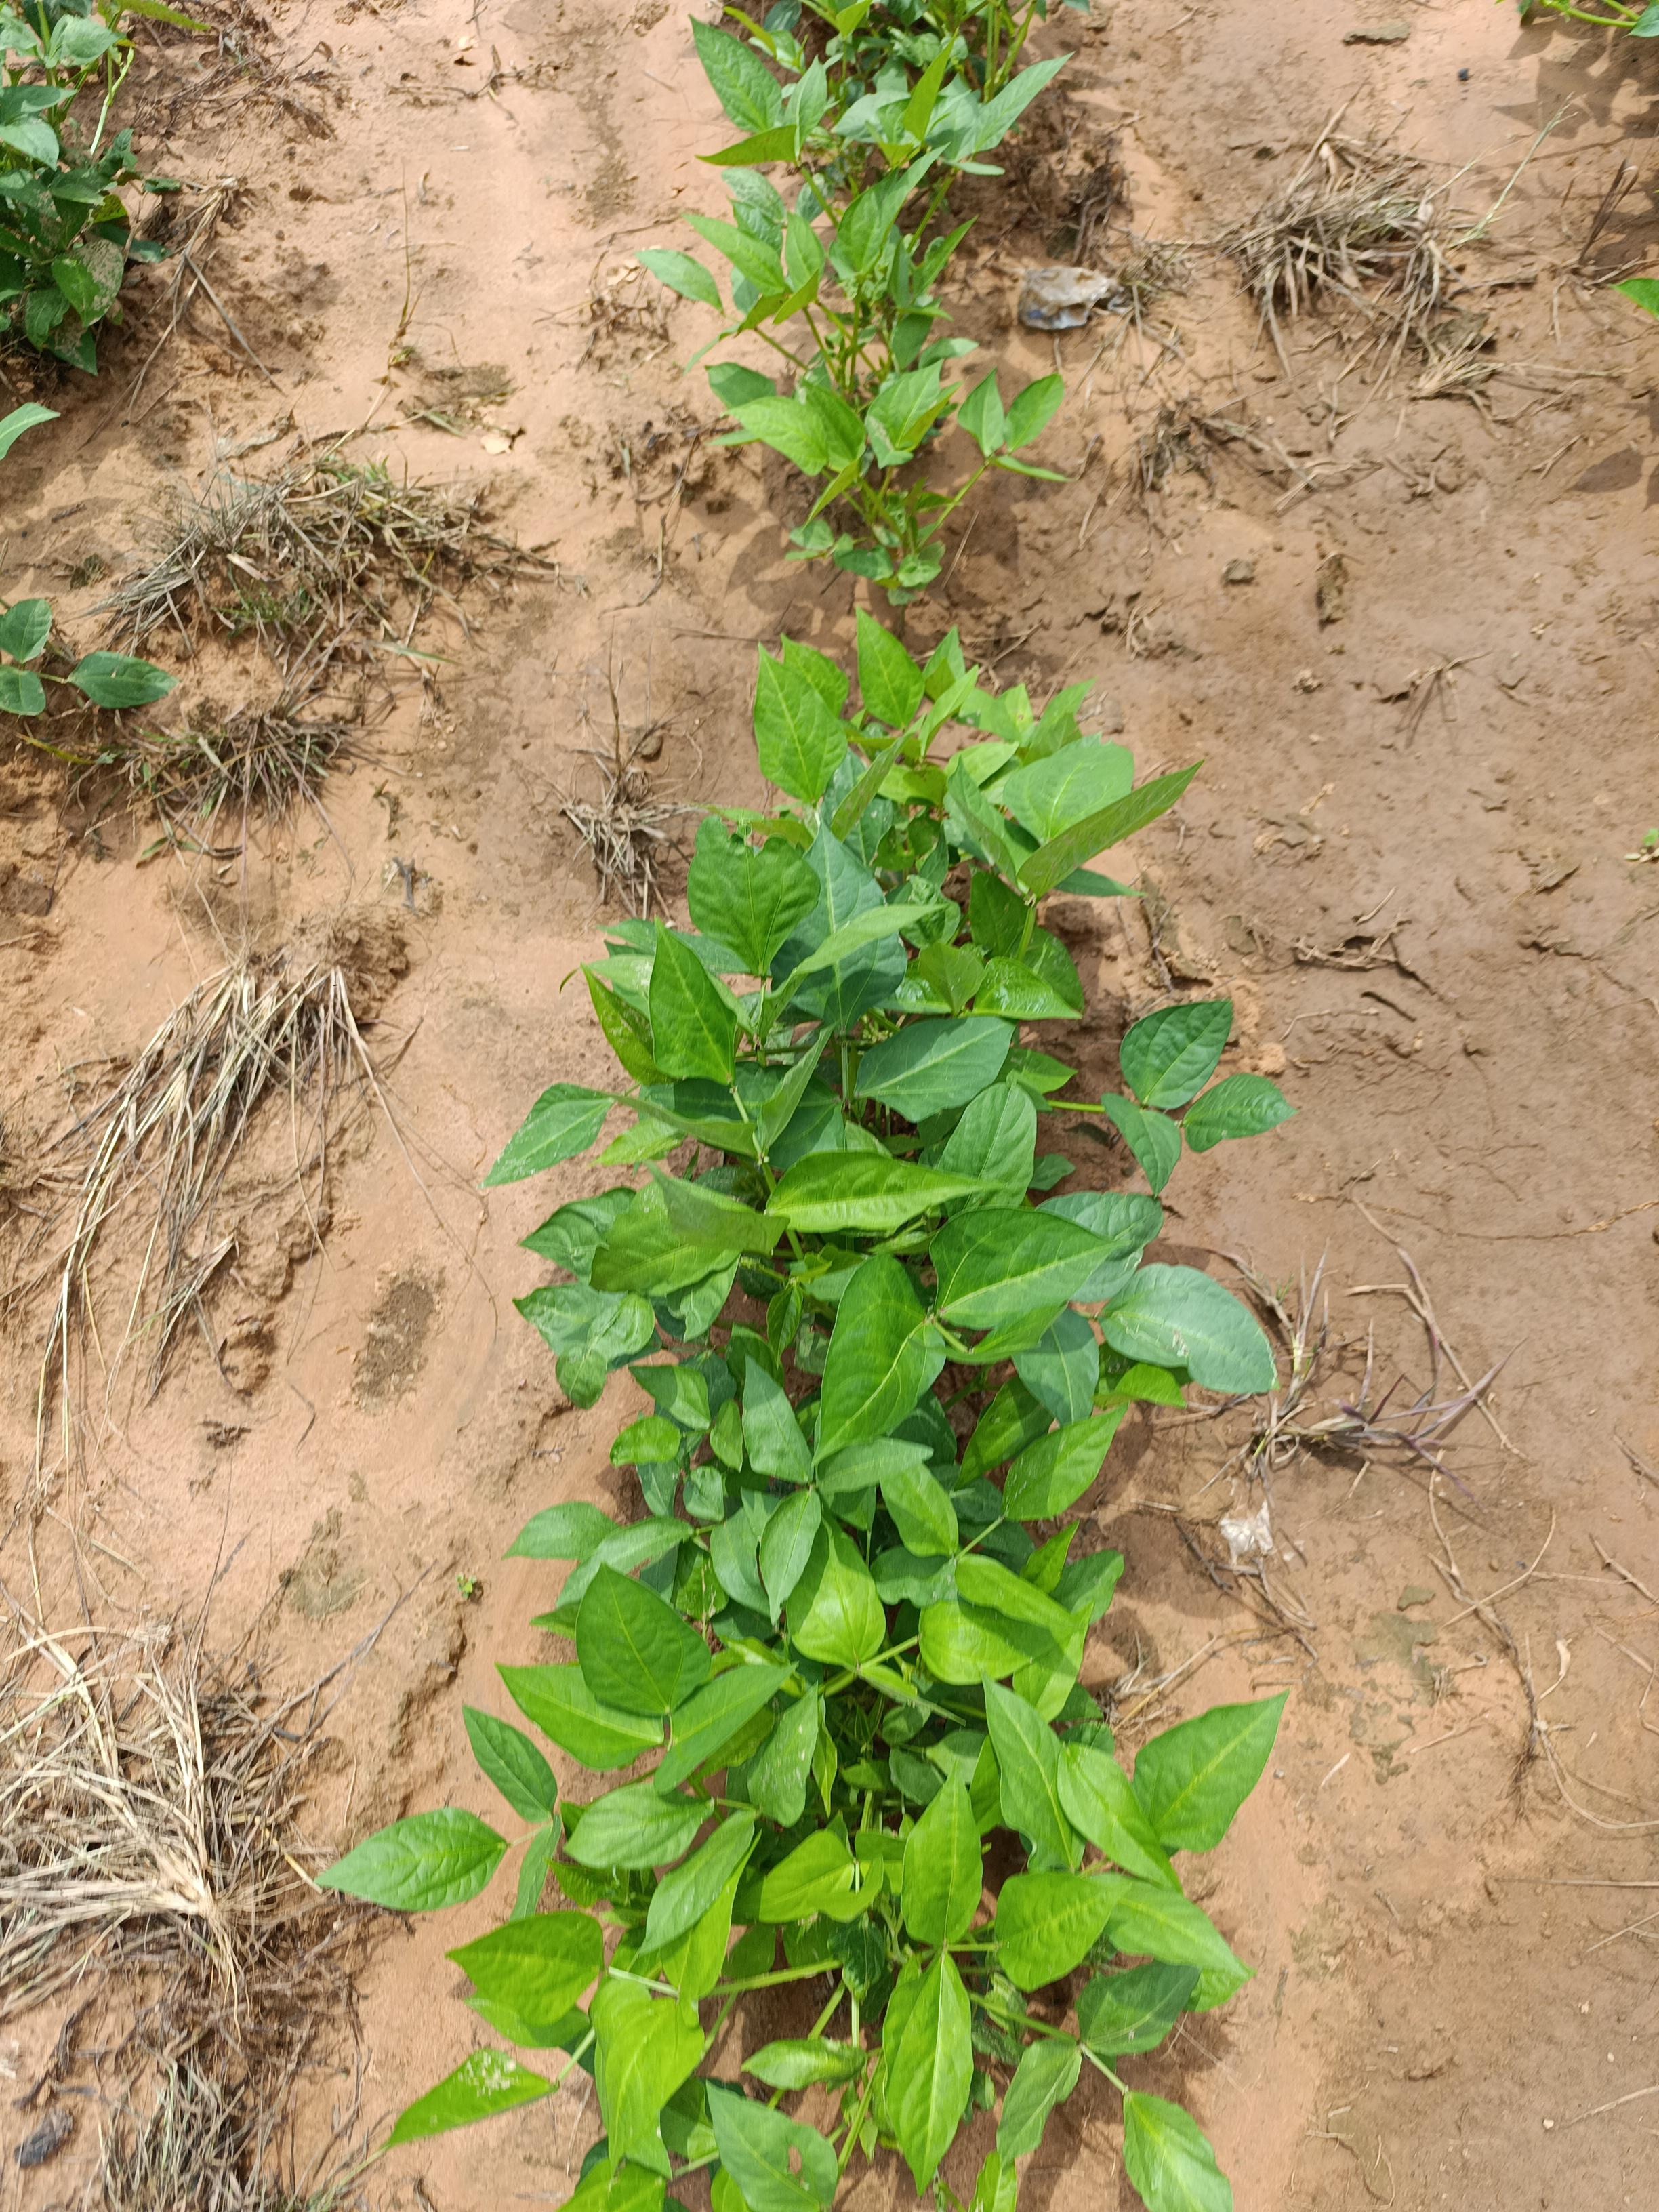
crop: cowpea
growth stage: emergence
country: Nigeria
